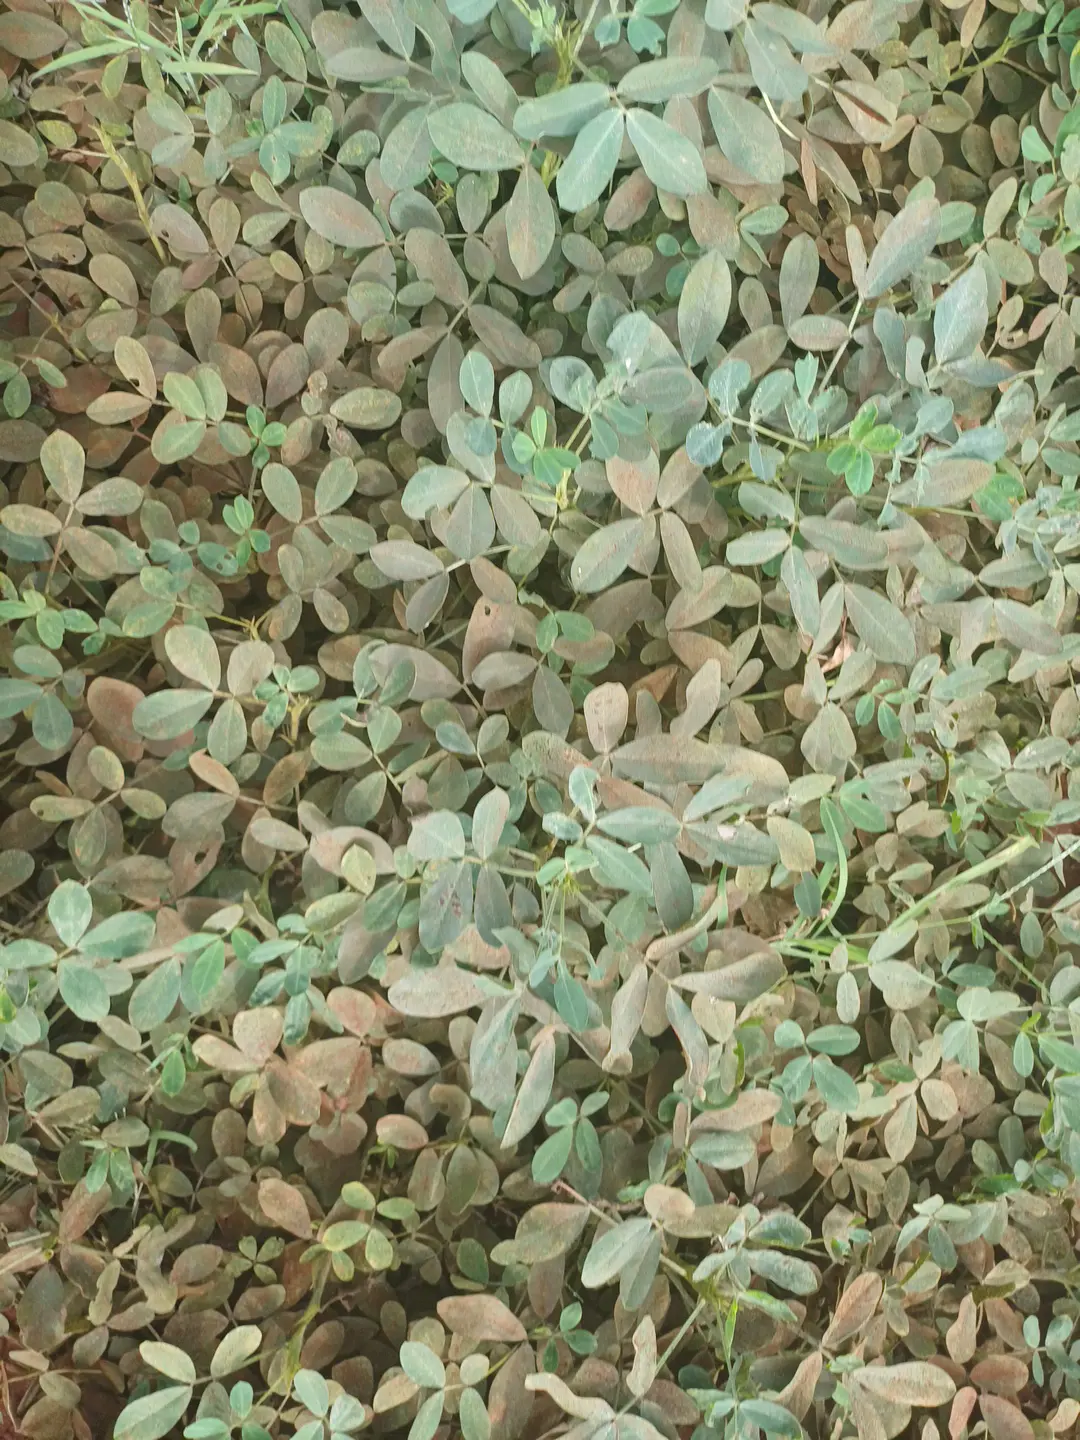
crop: groundnut
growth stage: pegging
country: Kenya
